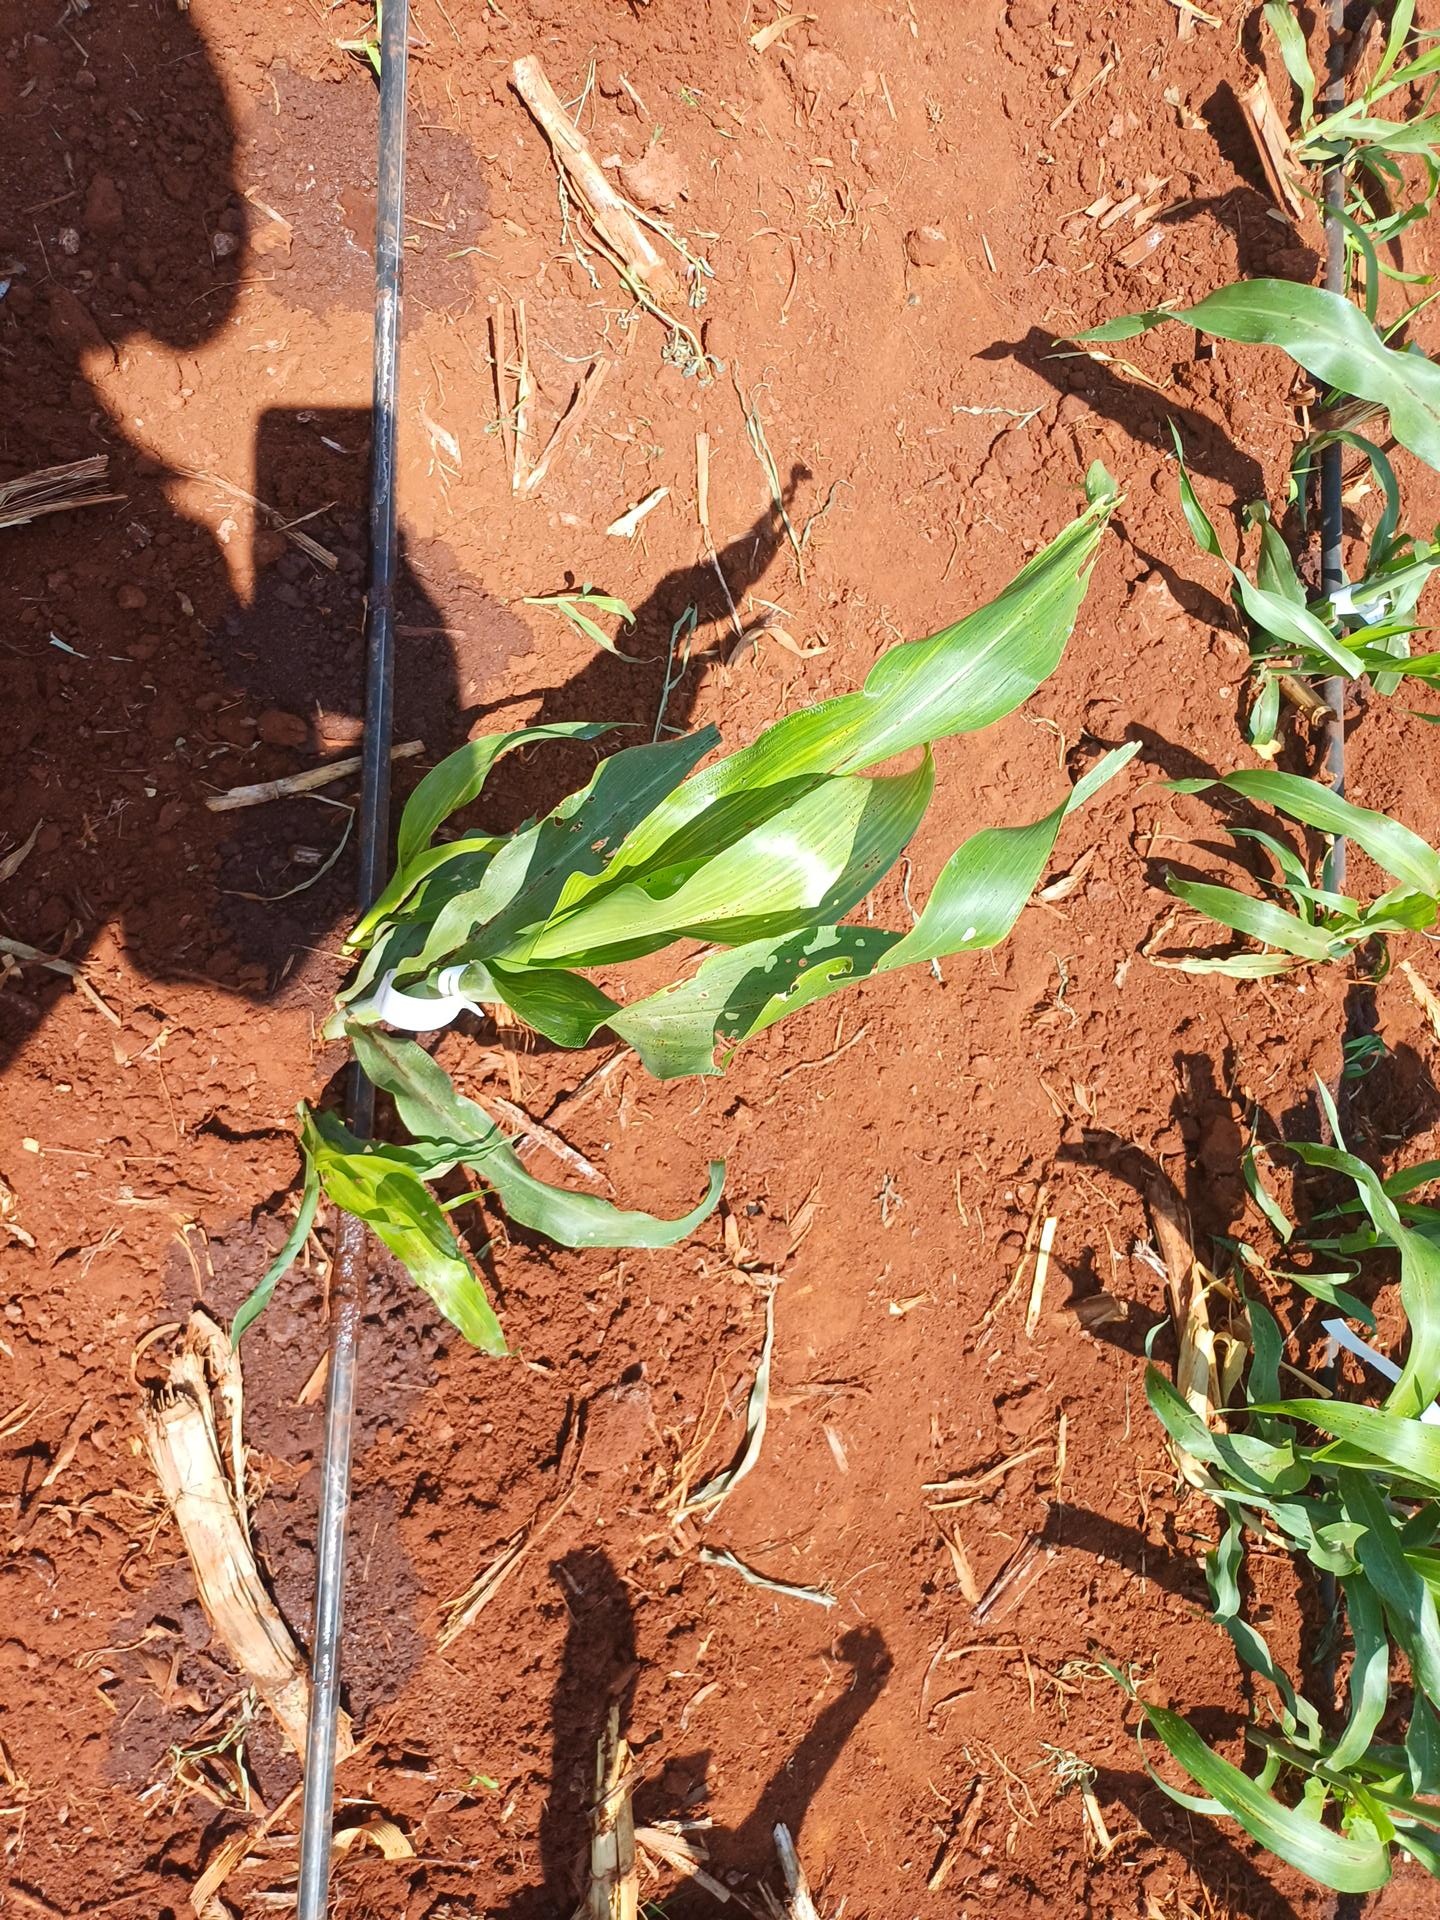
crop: sorghum
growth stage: vegetative
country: Kenya
